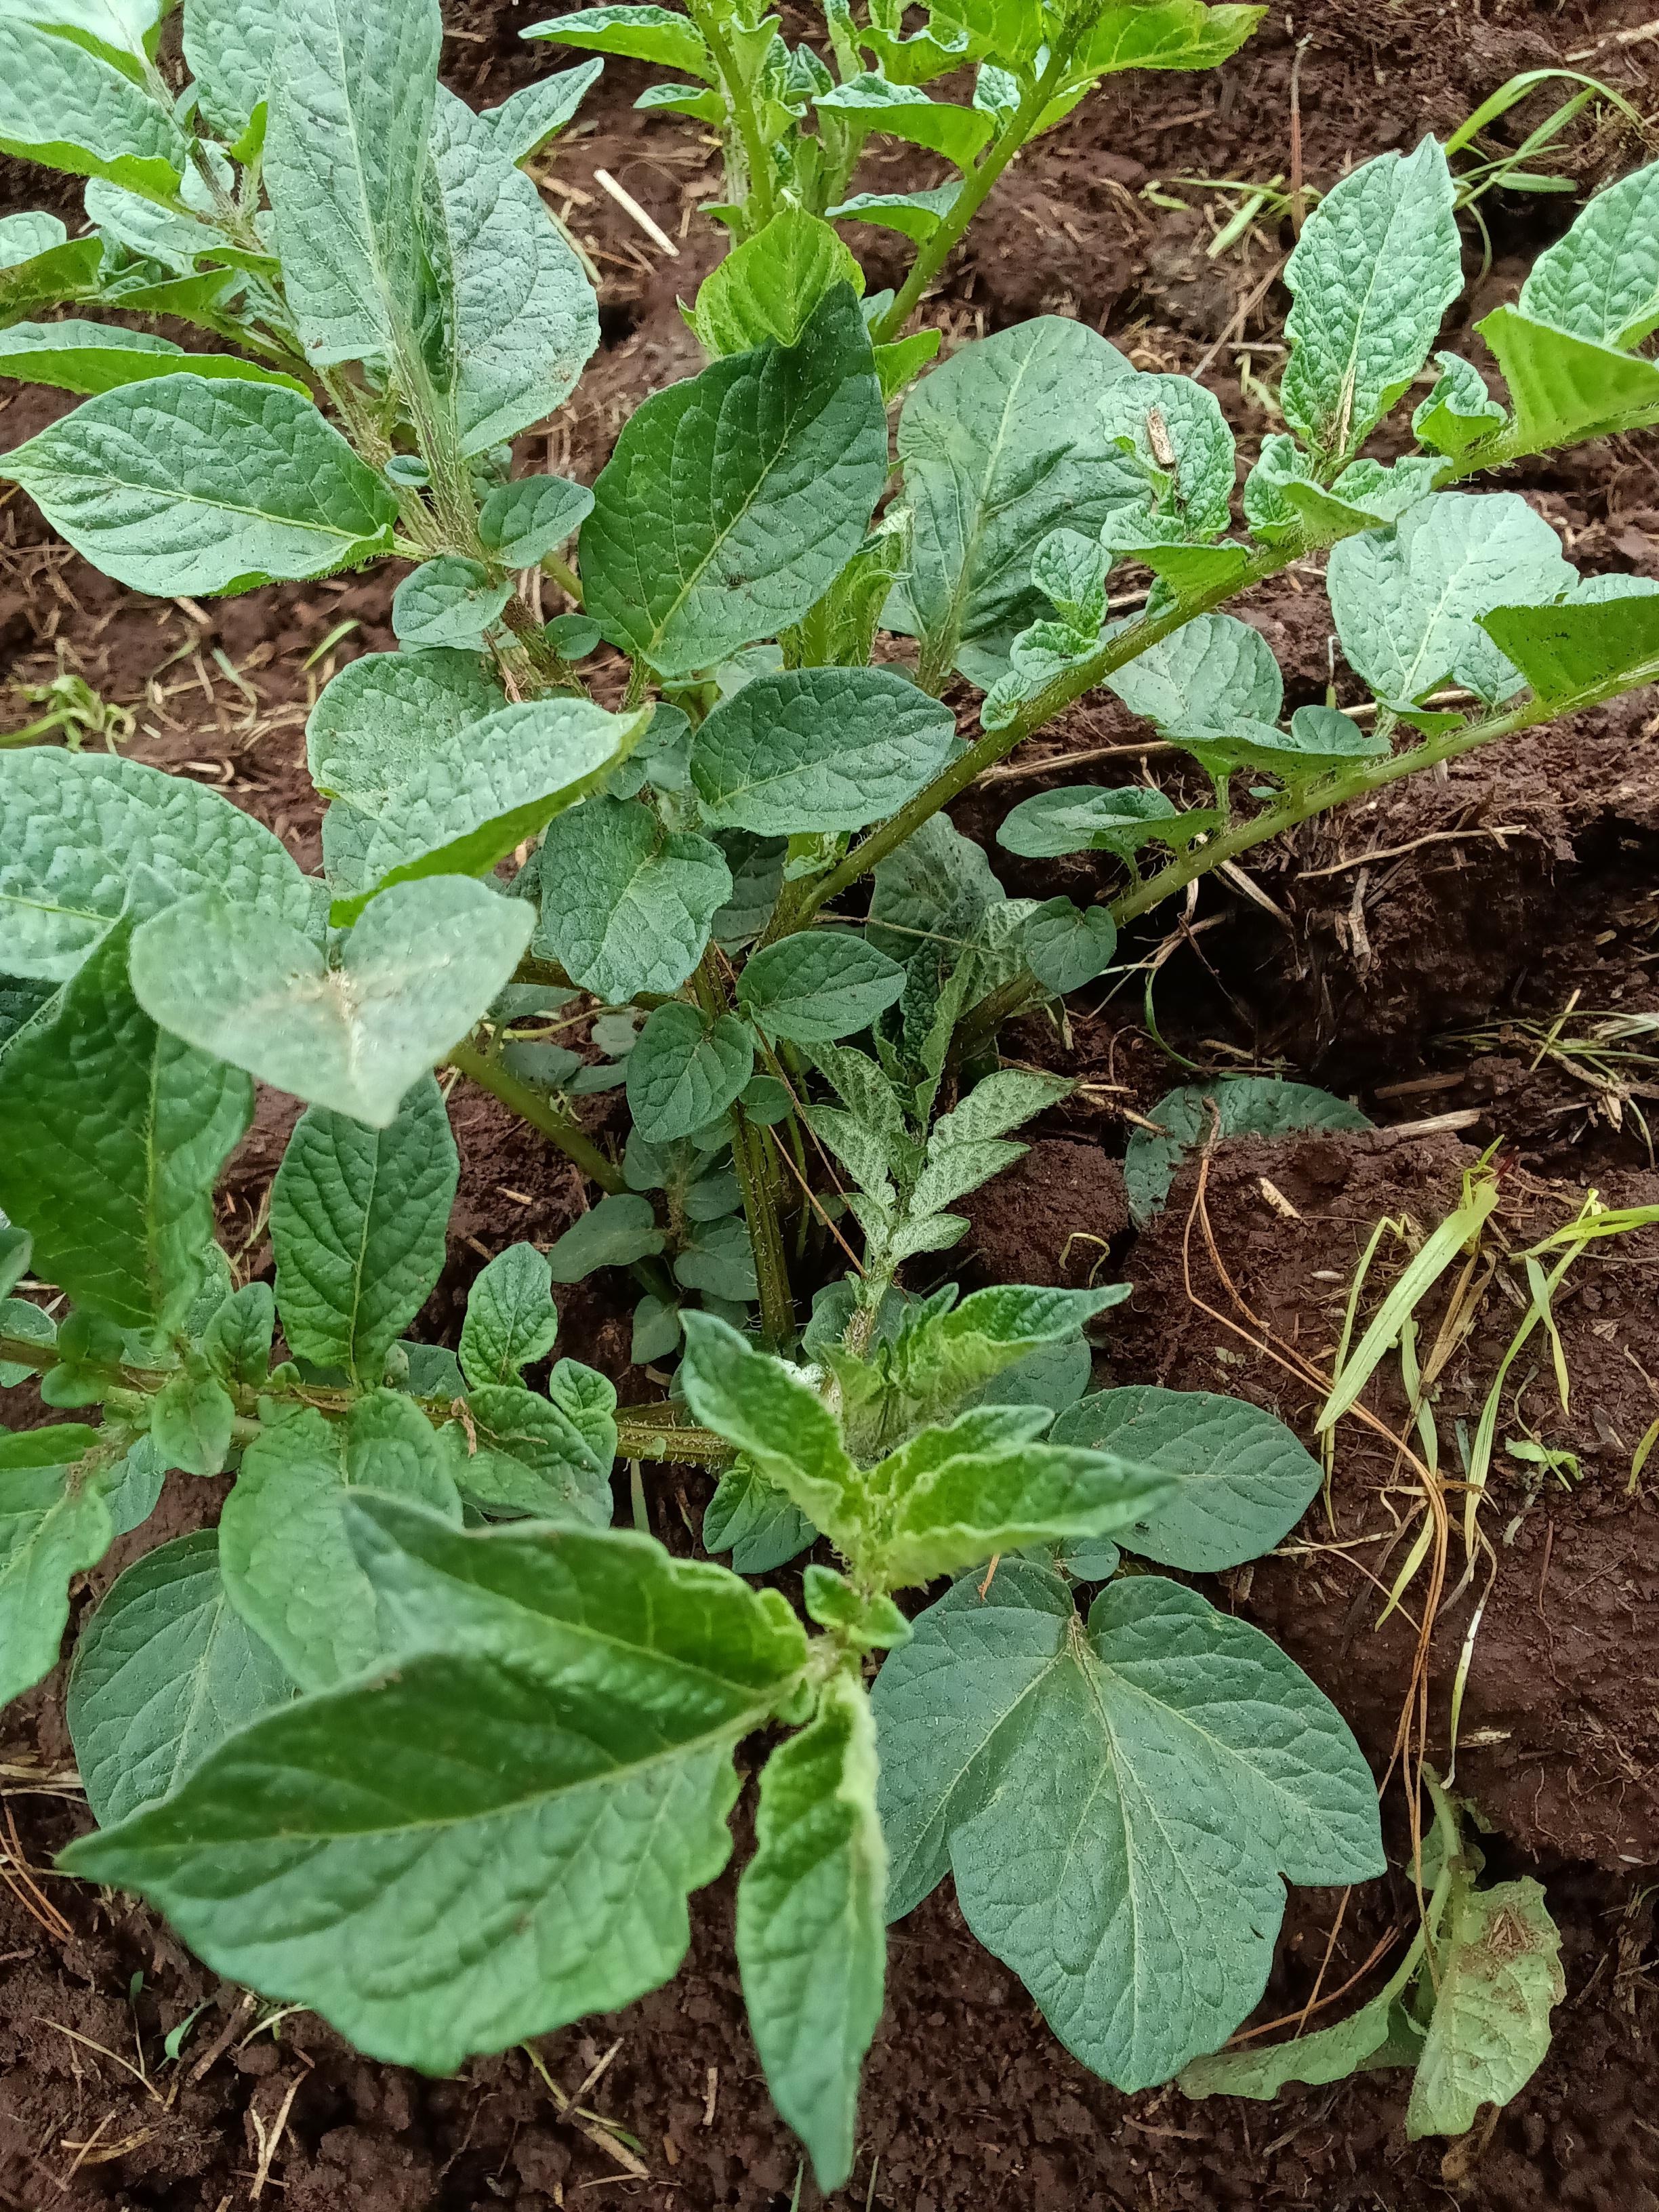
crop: potato
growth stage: vegetative
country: Kenya
